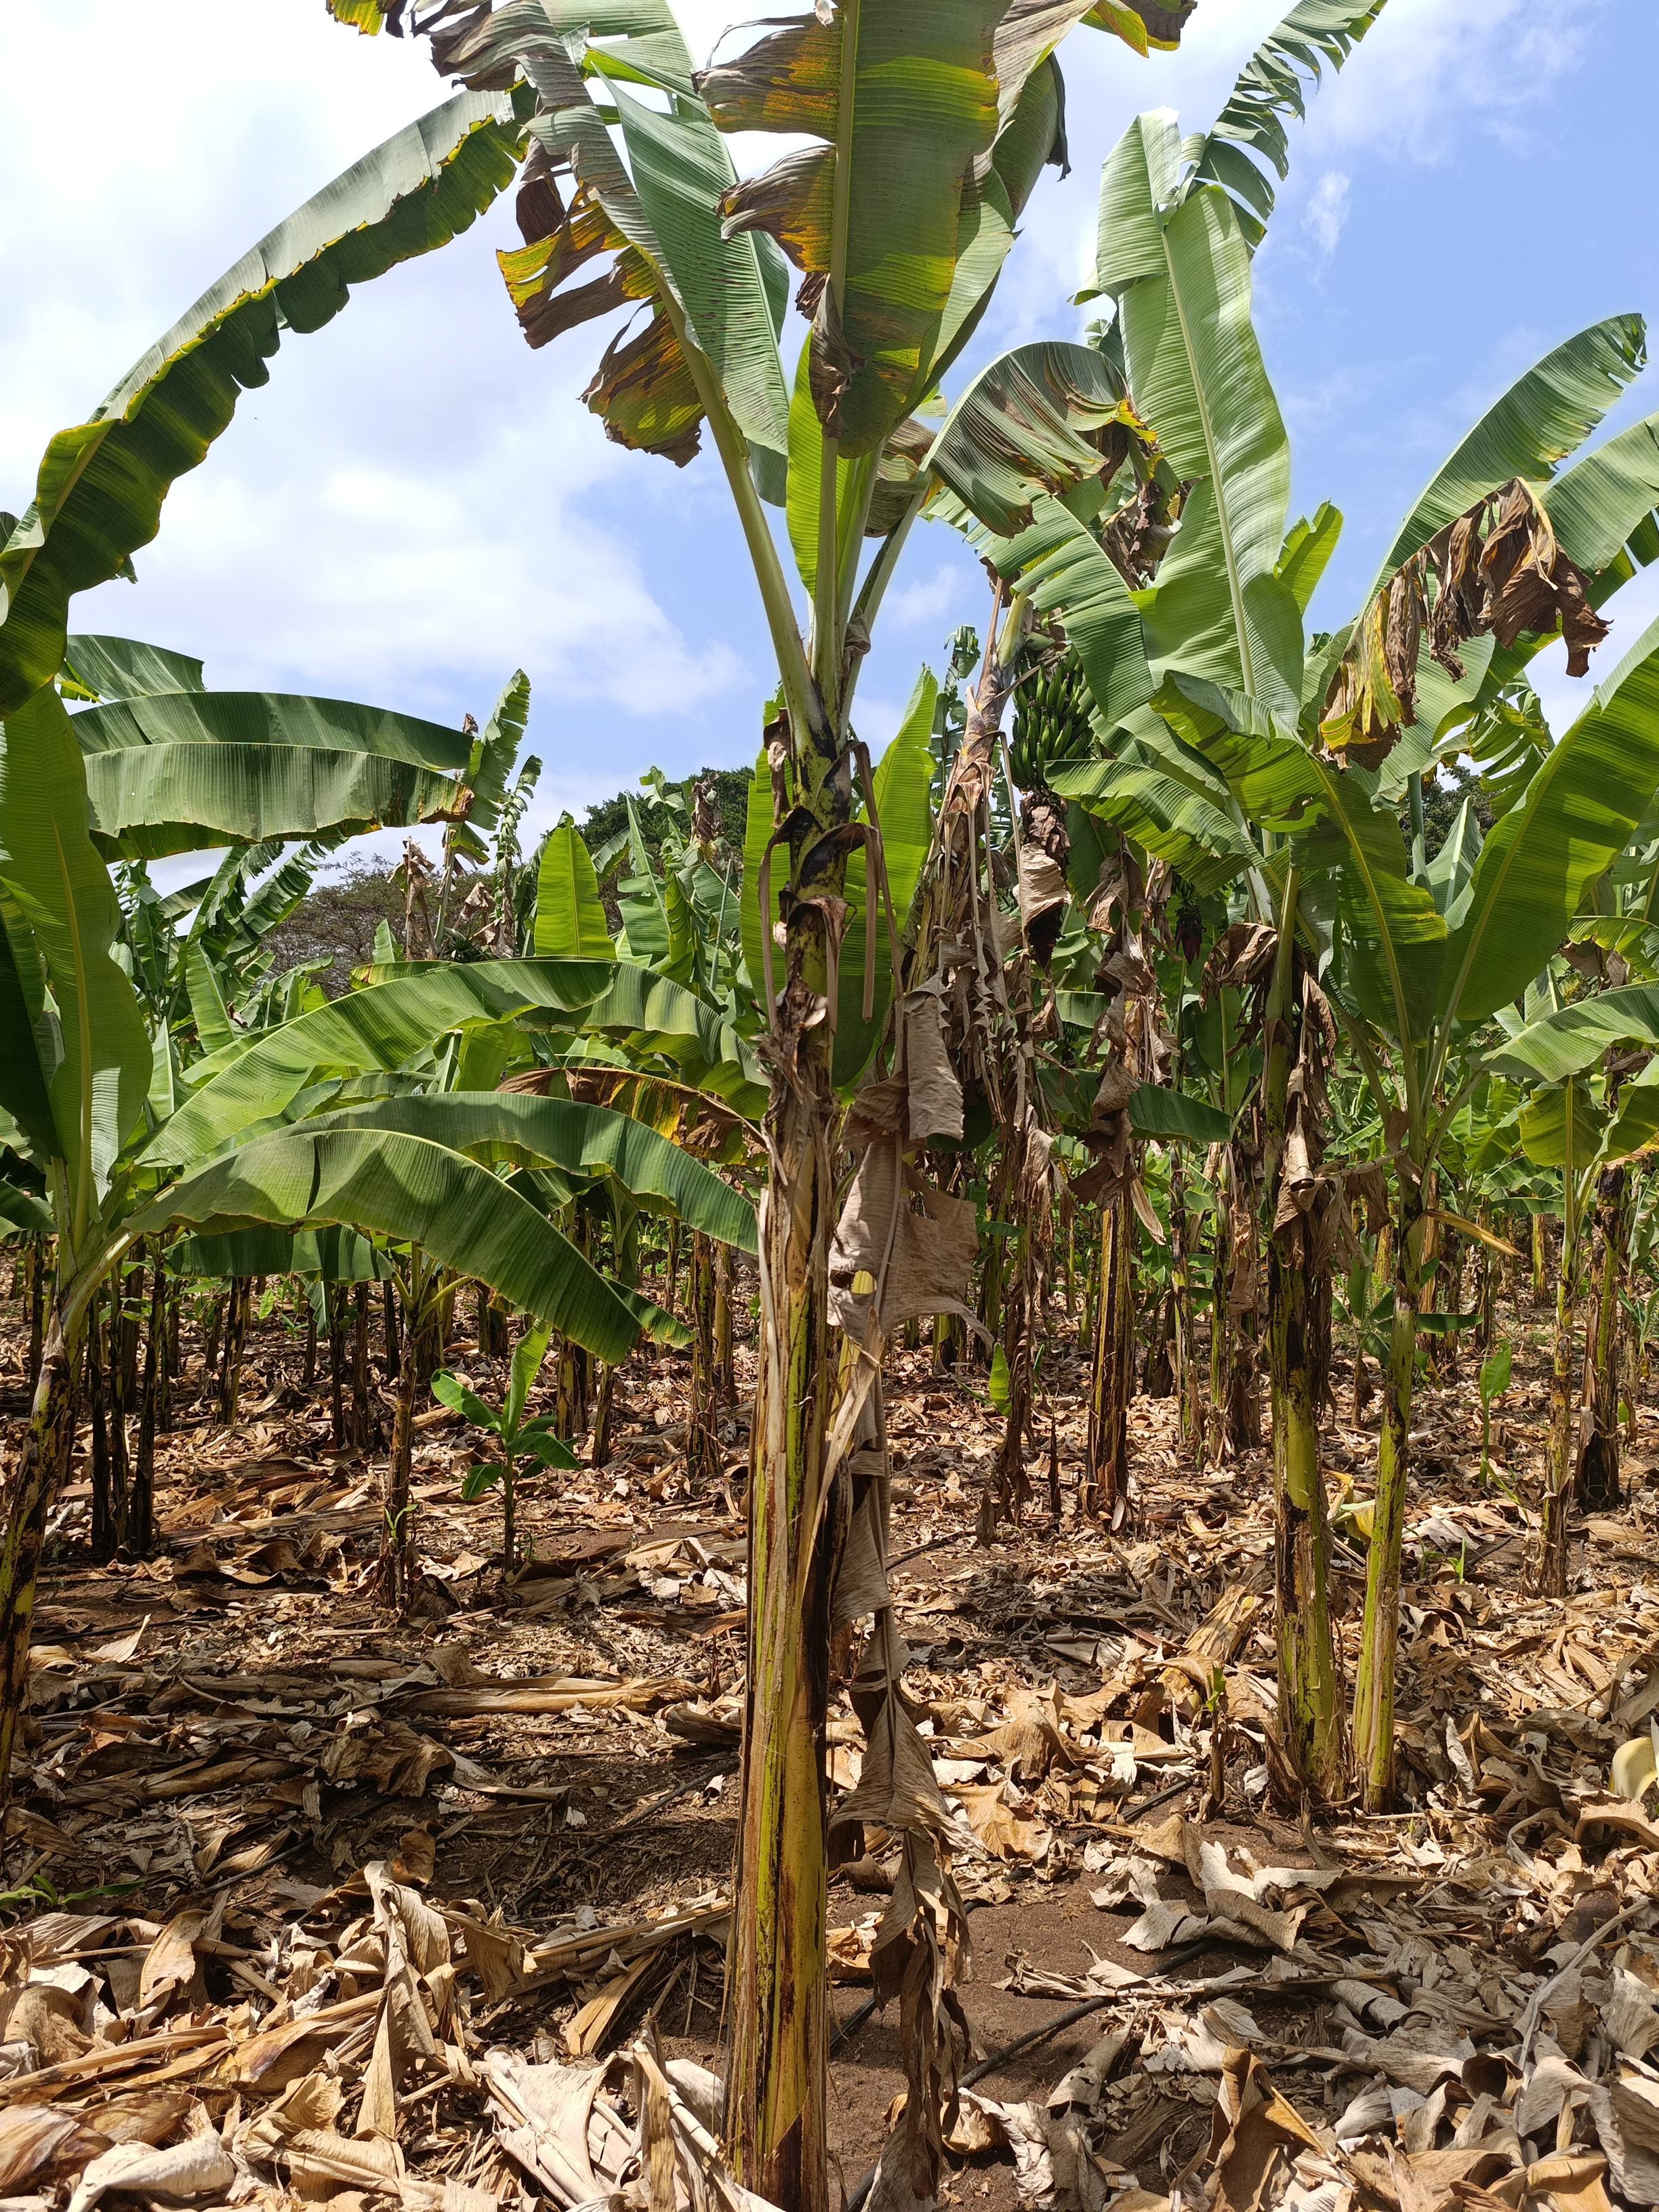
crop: banana
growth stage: vegetative
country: Tanzania
